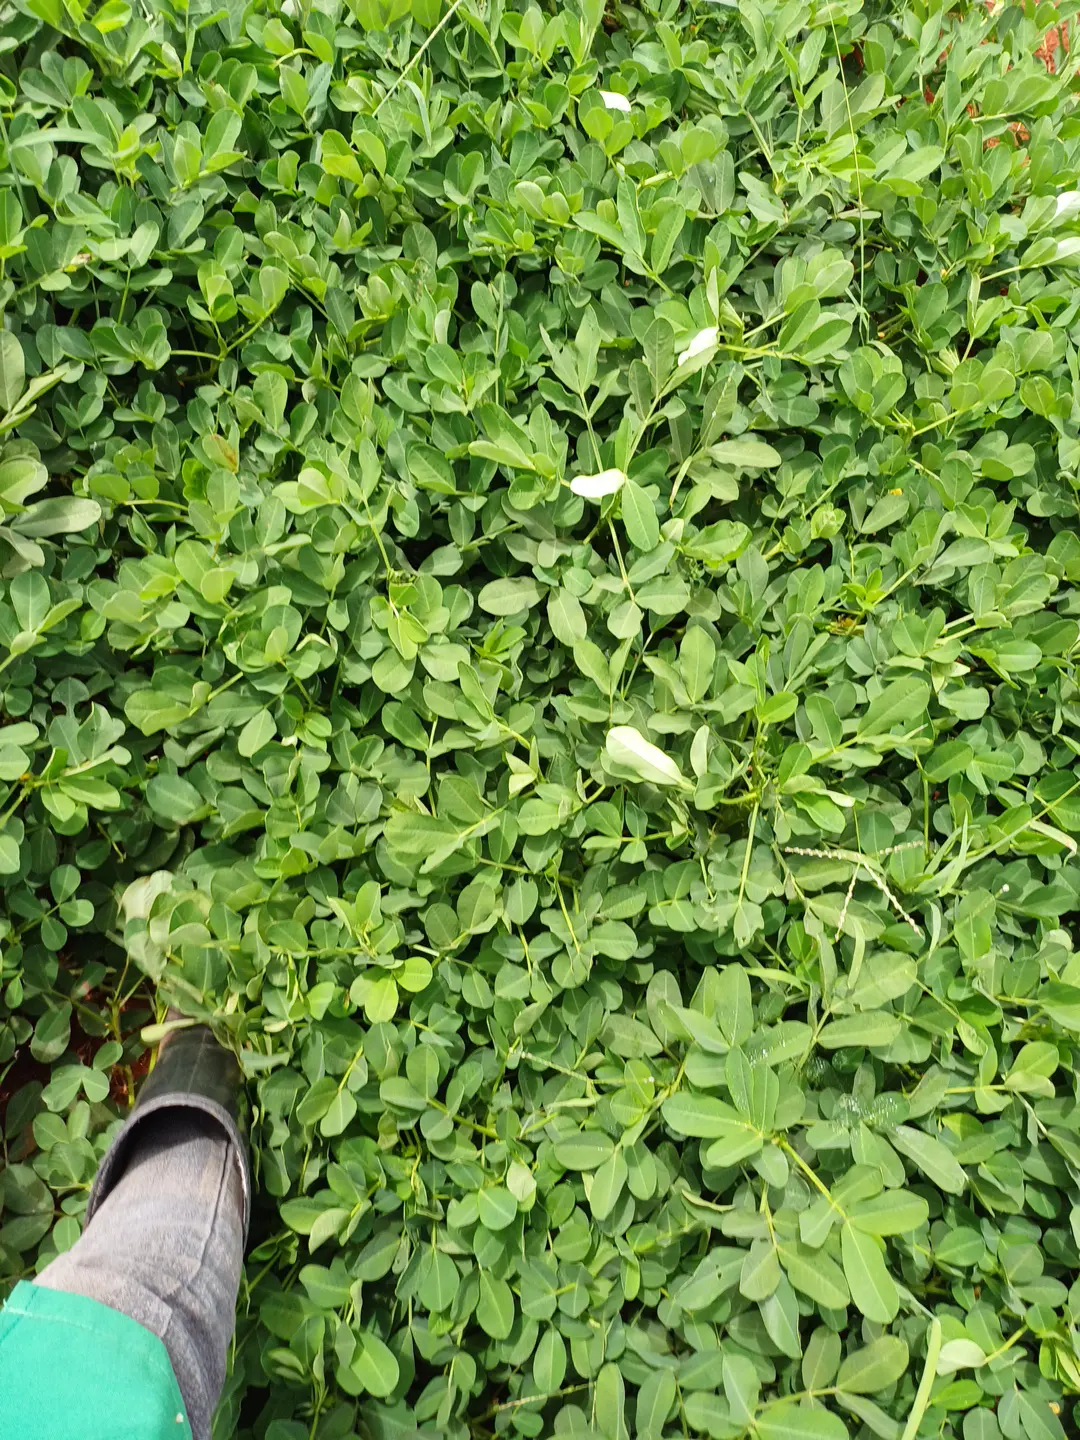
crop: groundnut
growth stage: flowering
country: Kenya
